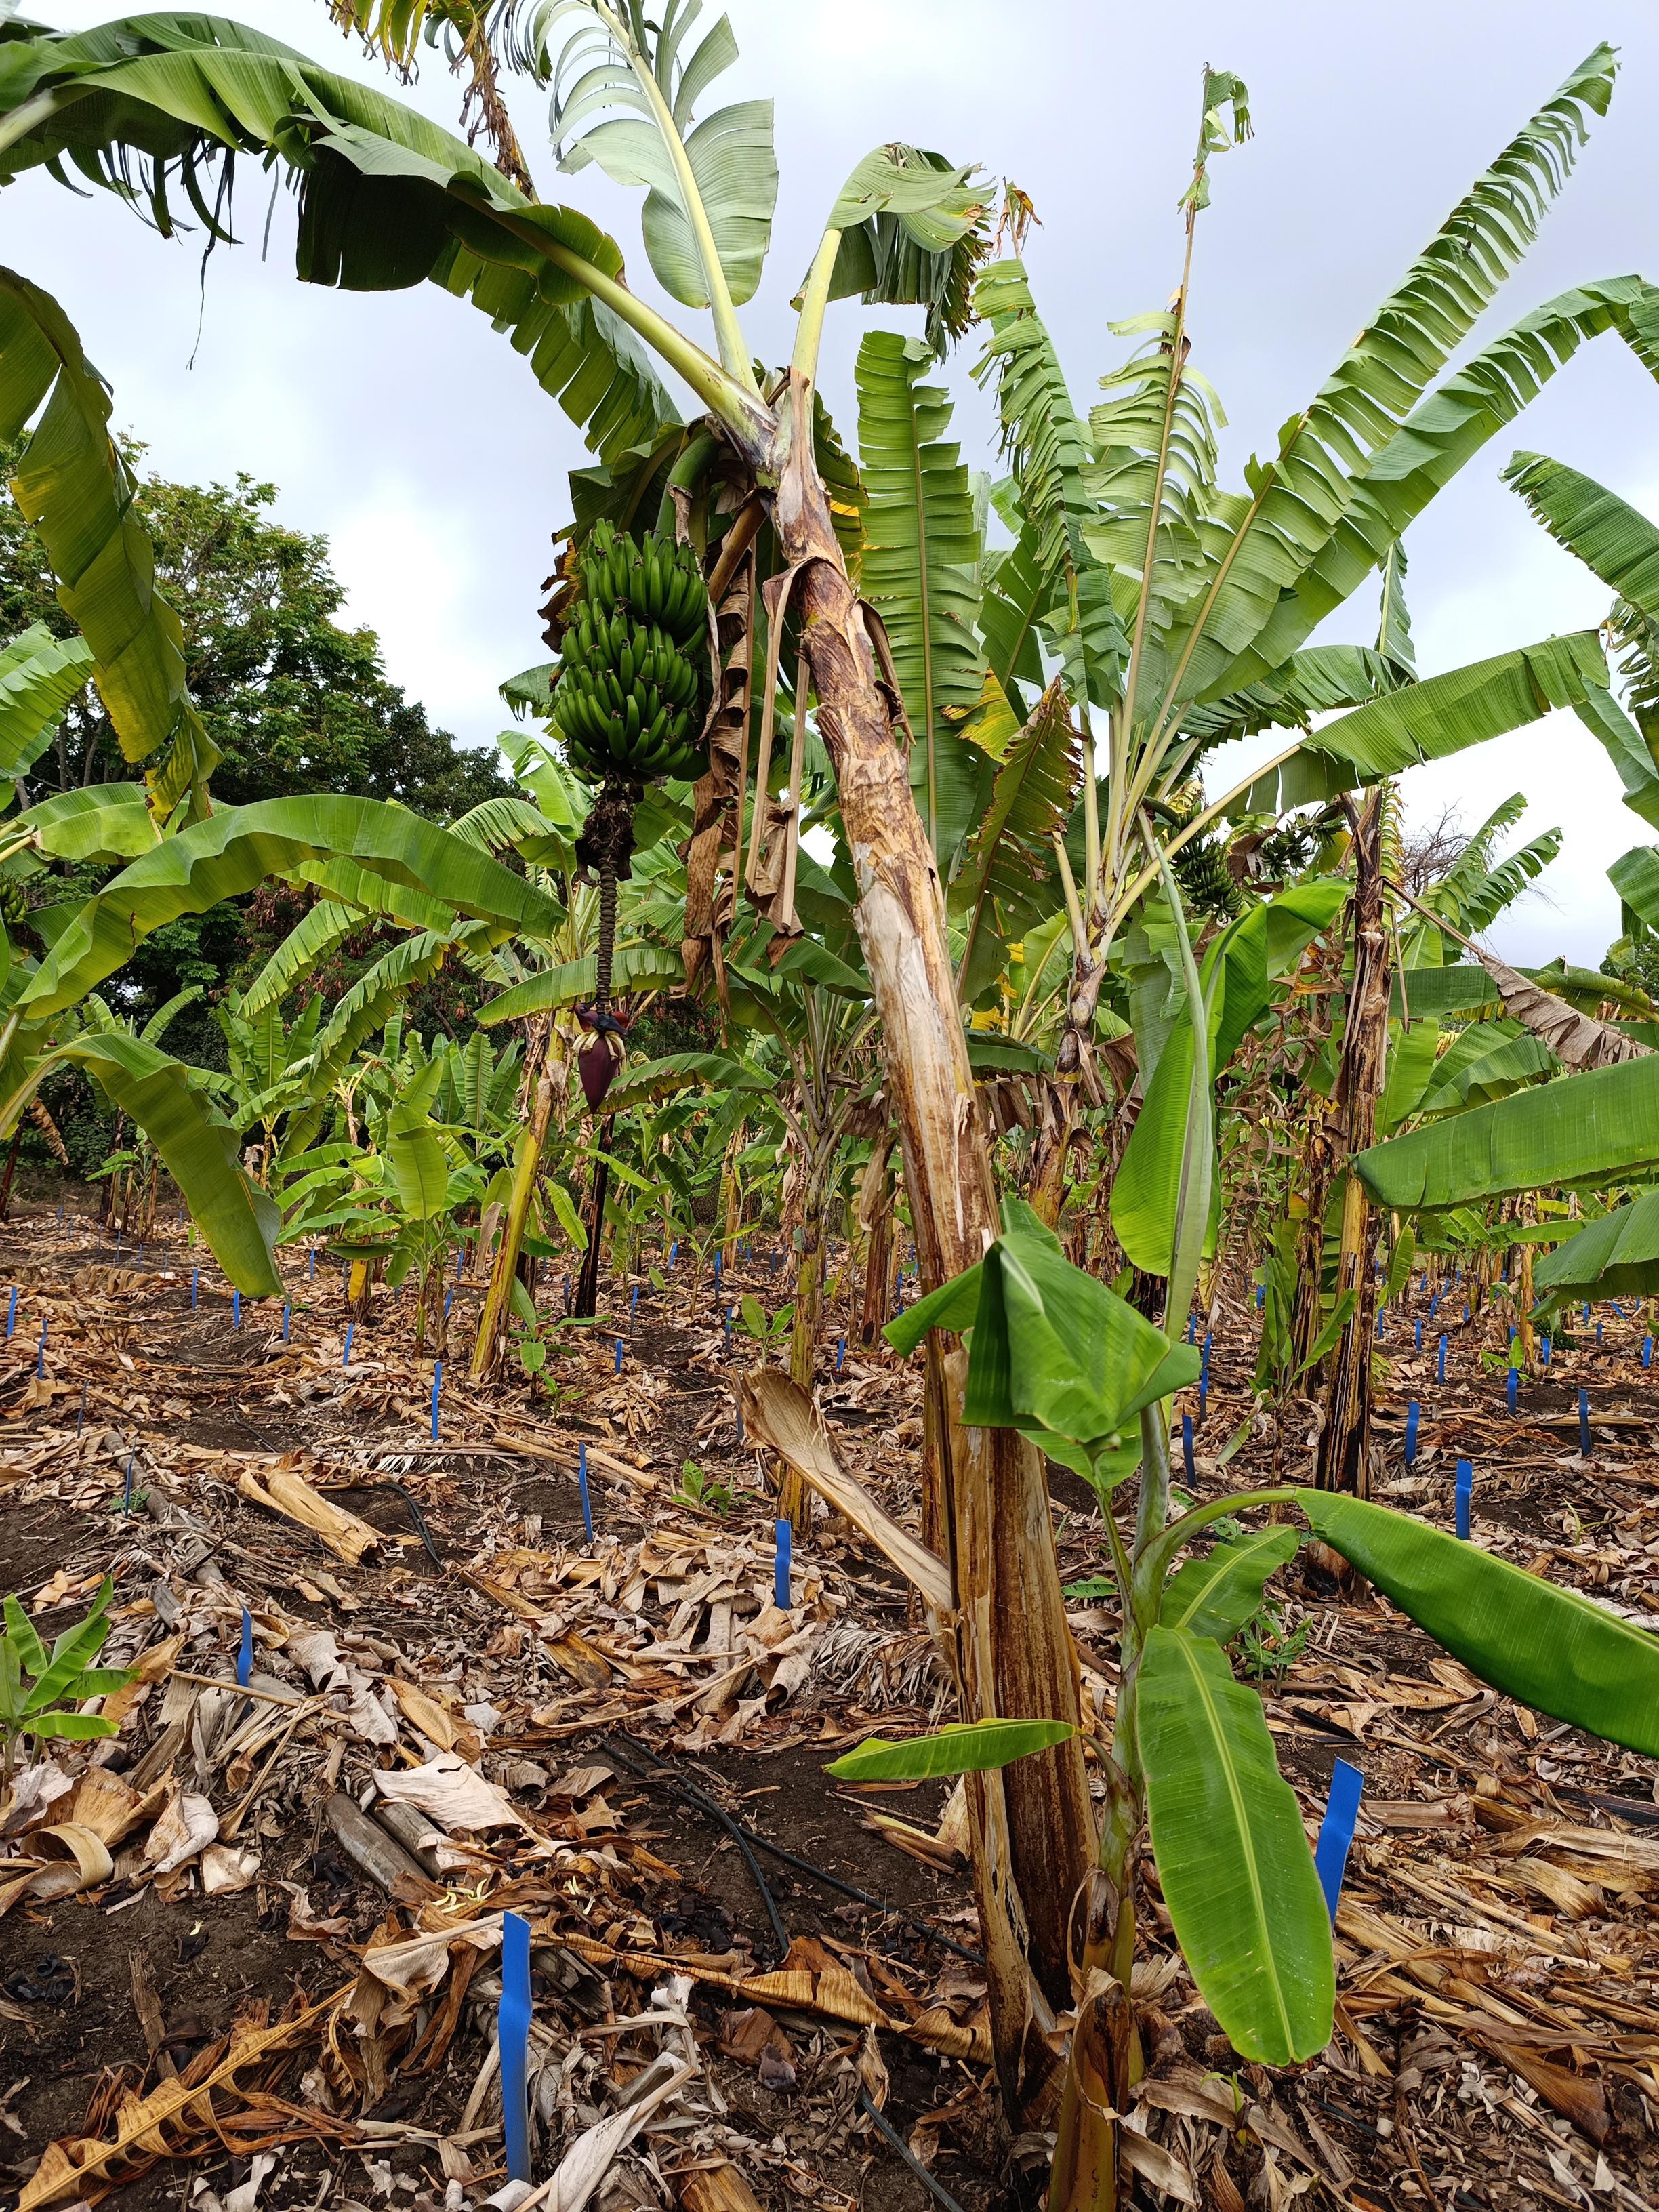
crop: banana
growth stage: development fruit
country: Tanzania
